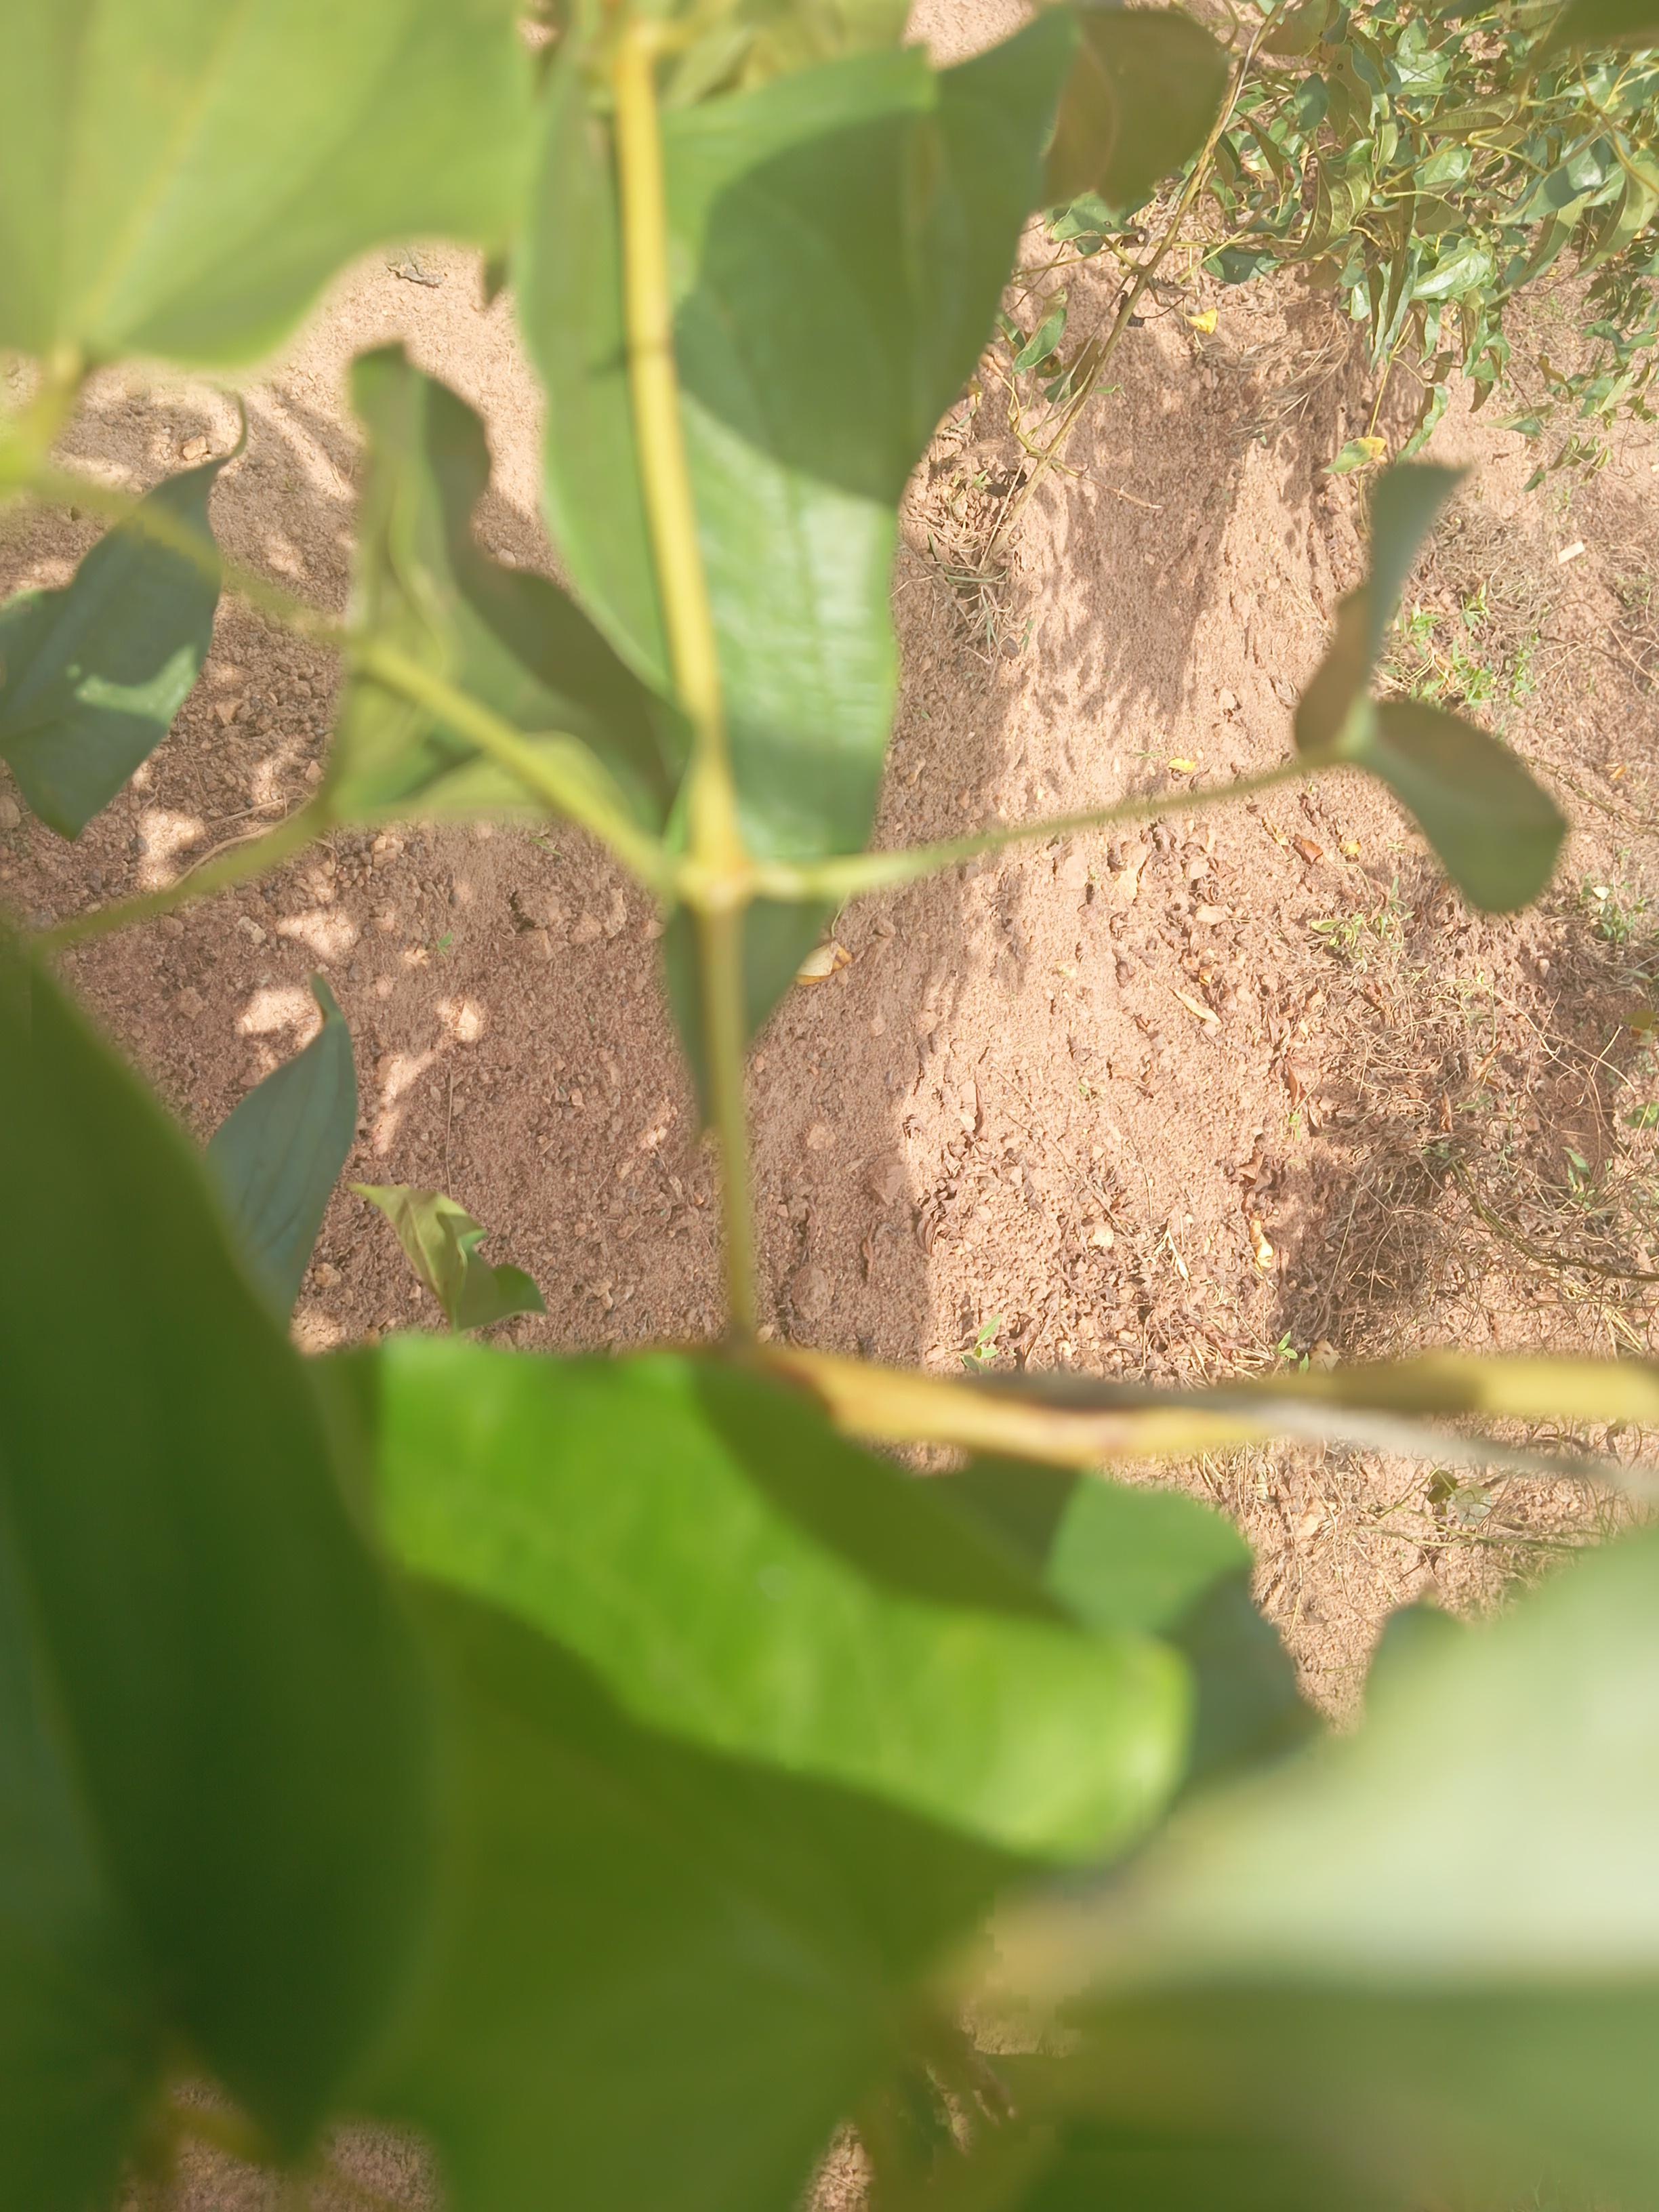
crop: yam
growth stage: maturity
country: Nigeria
